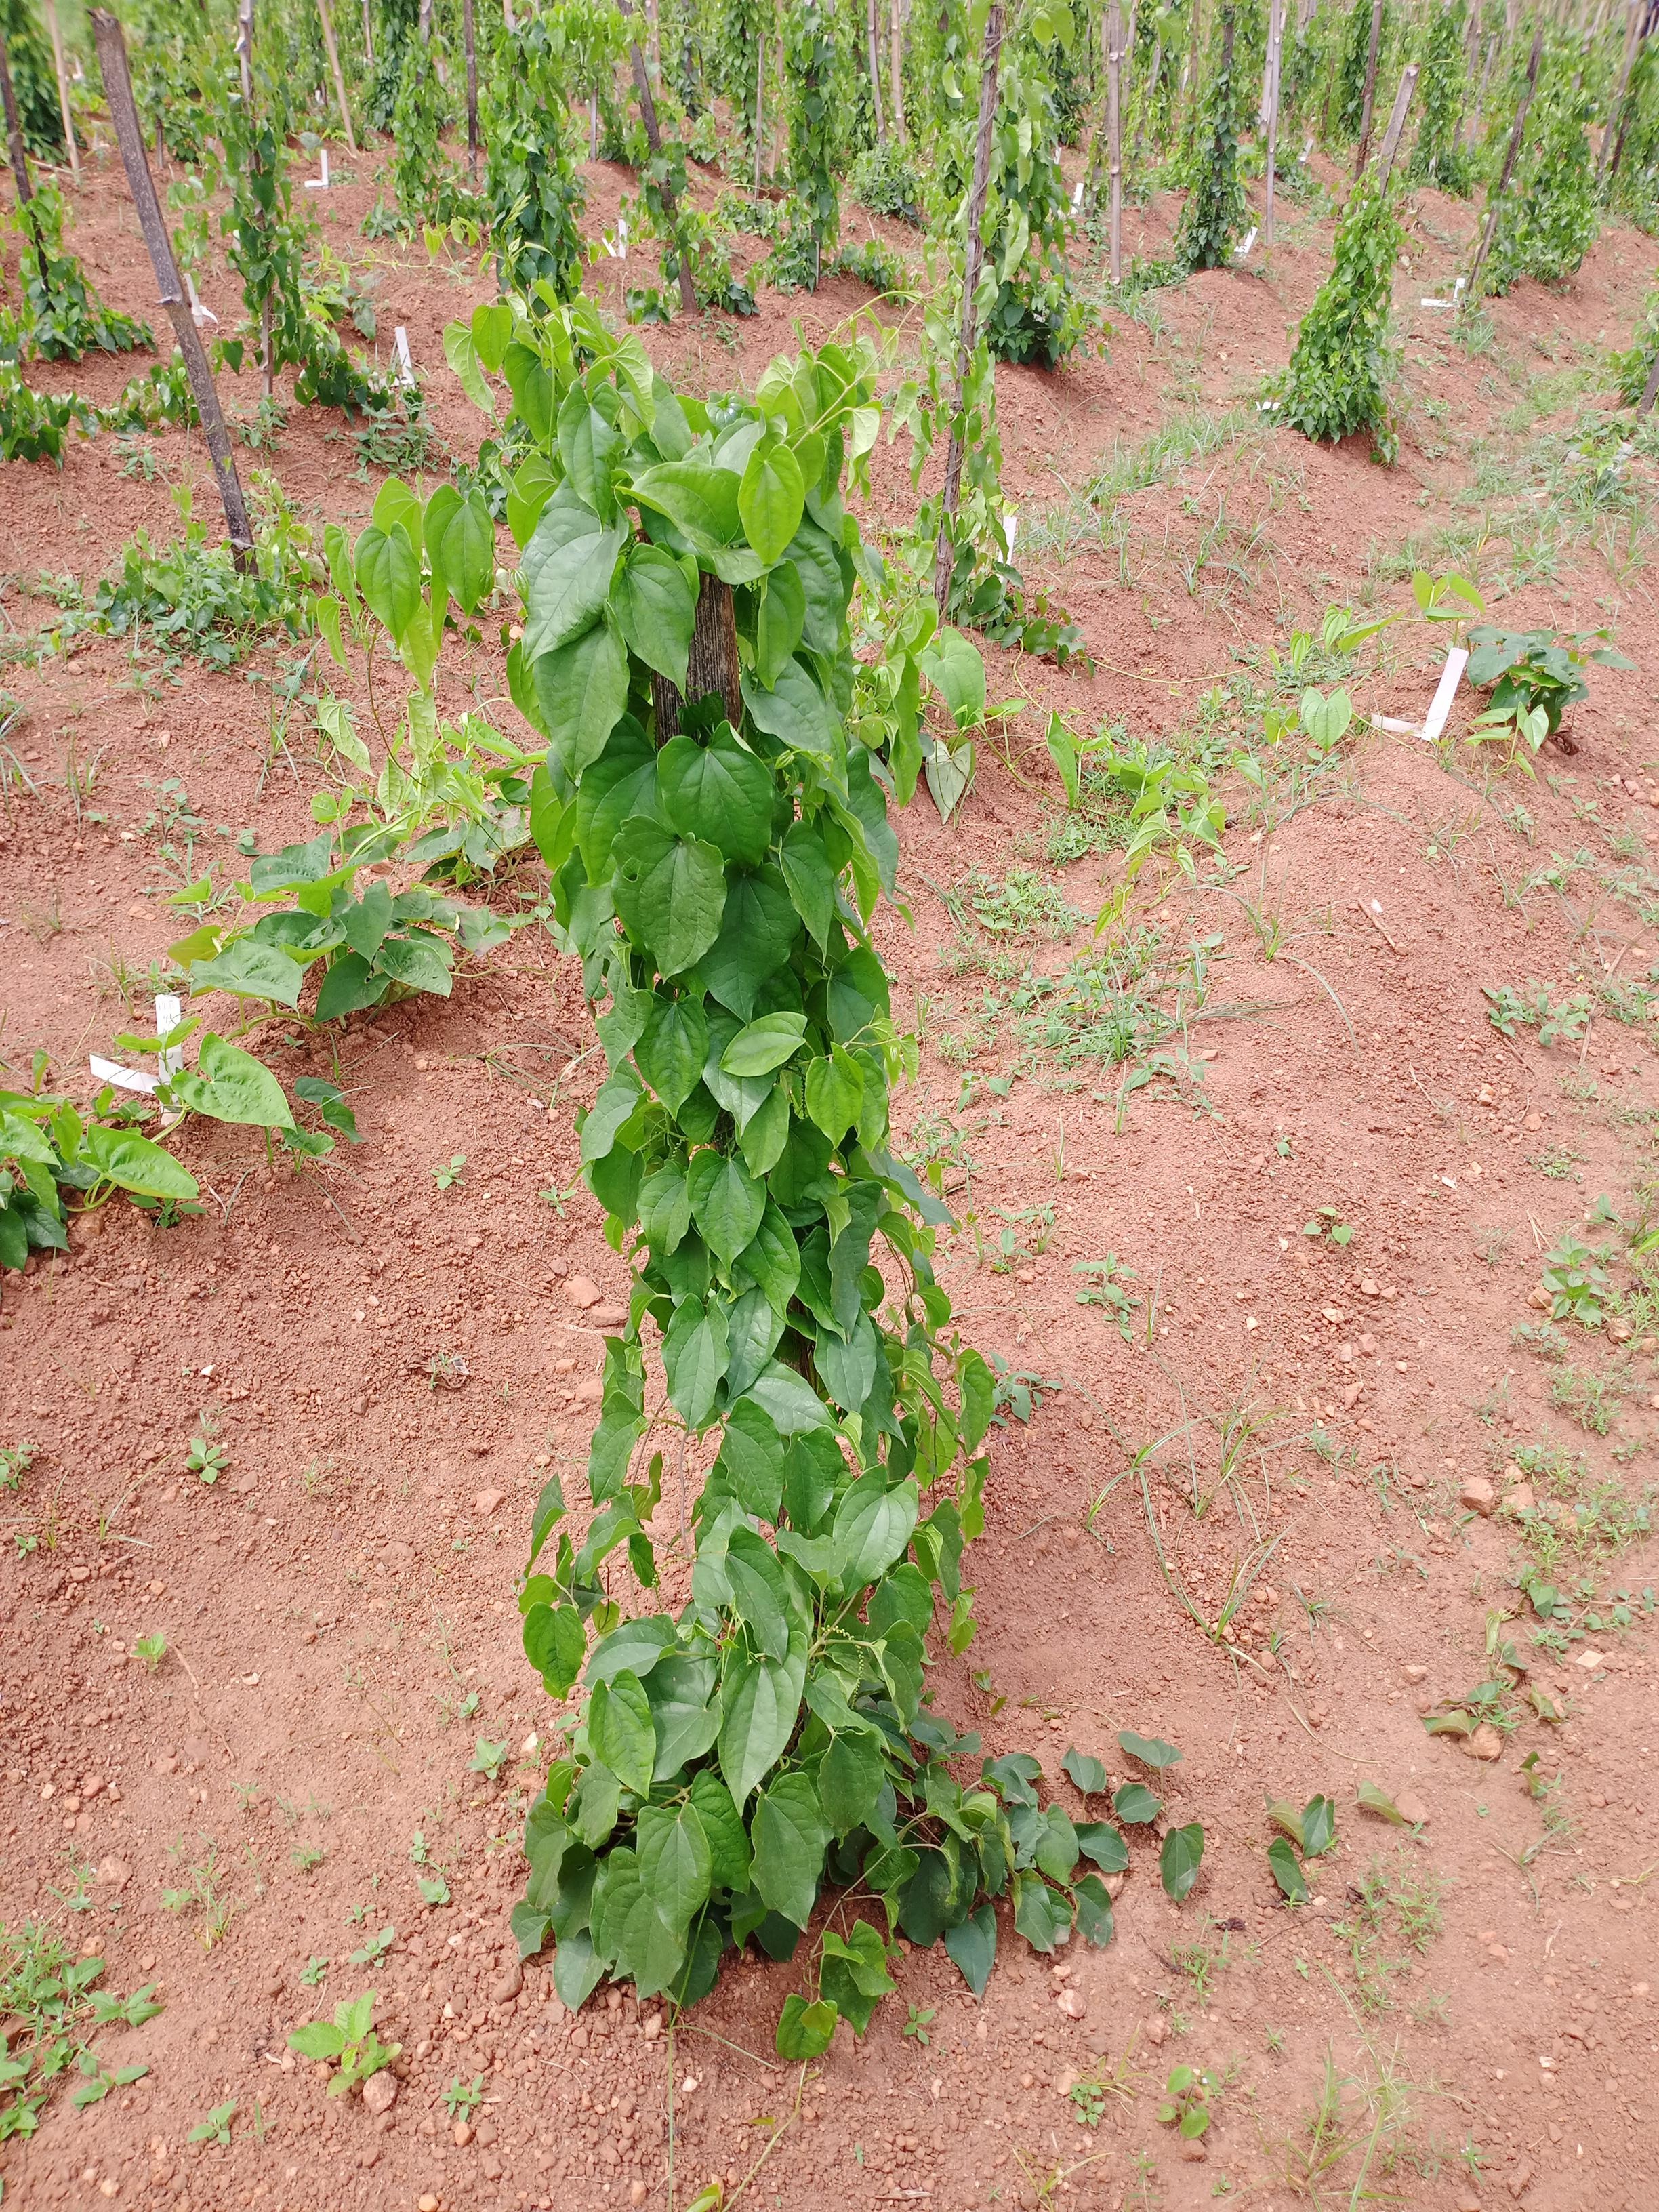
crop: yam
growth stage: vegetative
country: Nigeria
